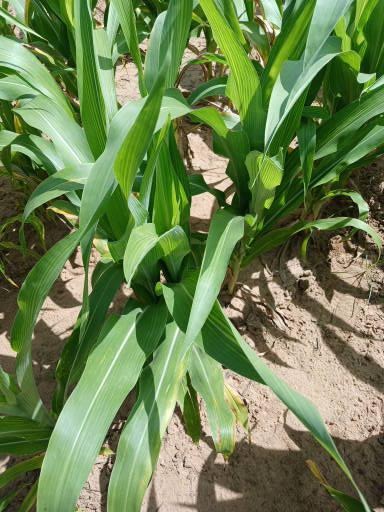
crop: sorghum
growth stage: vegetative
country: Senegal
